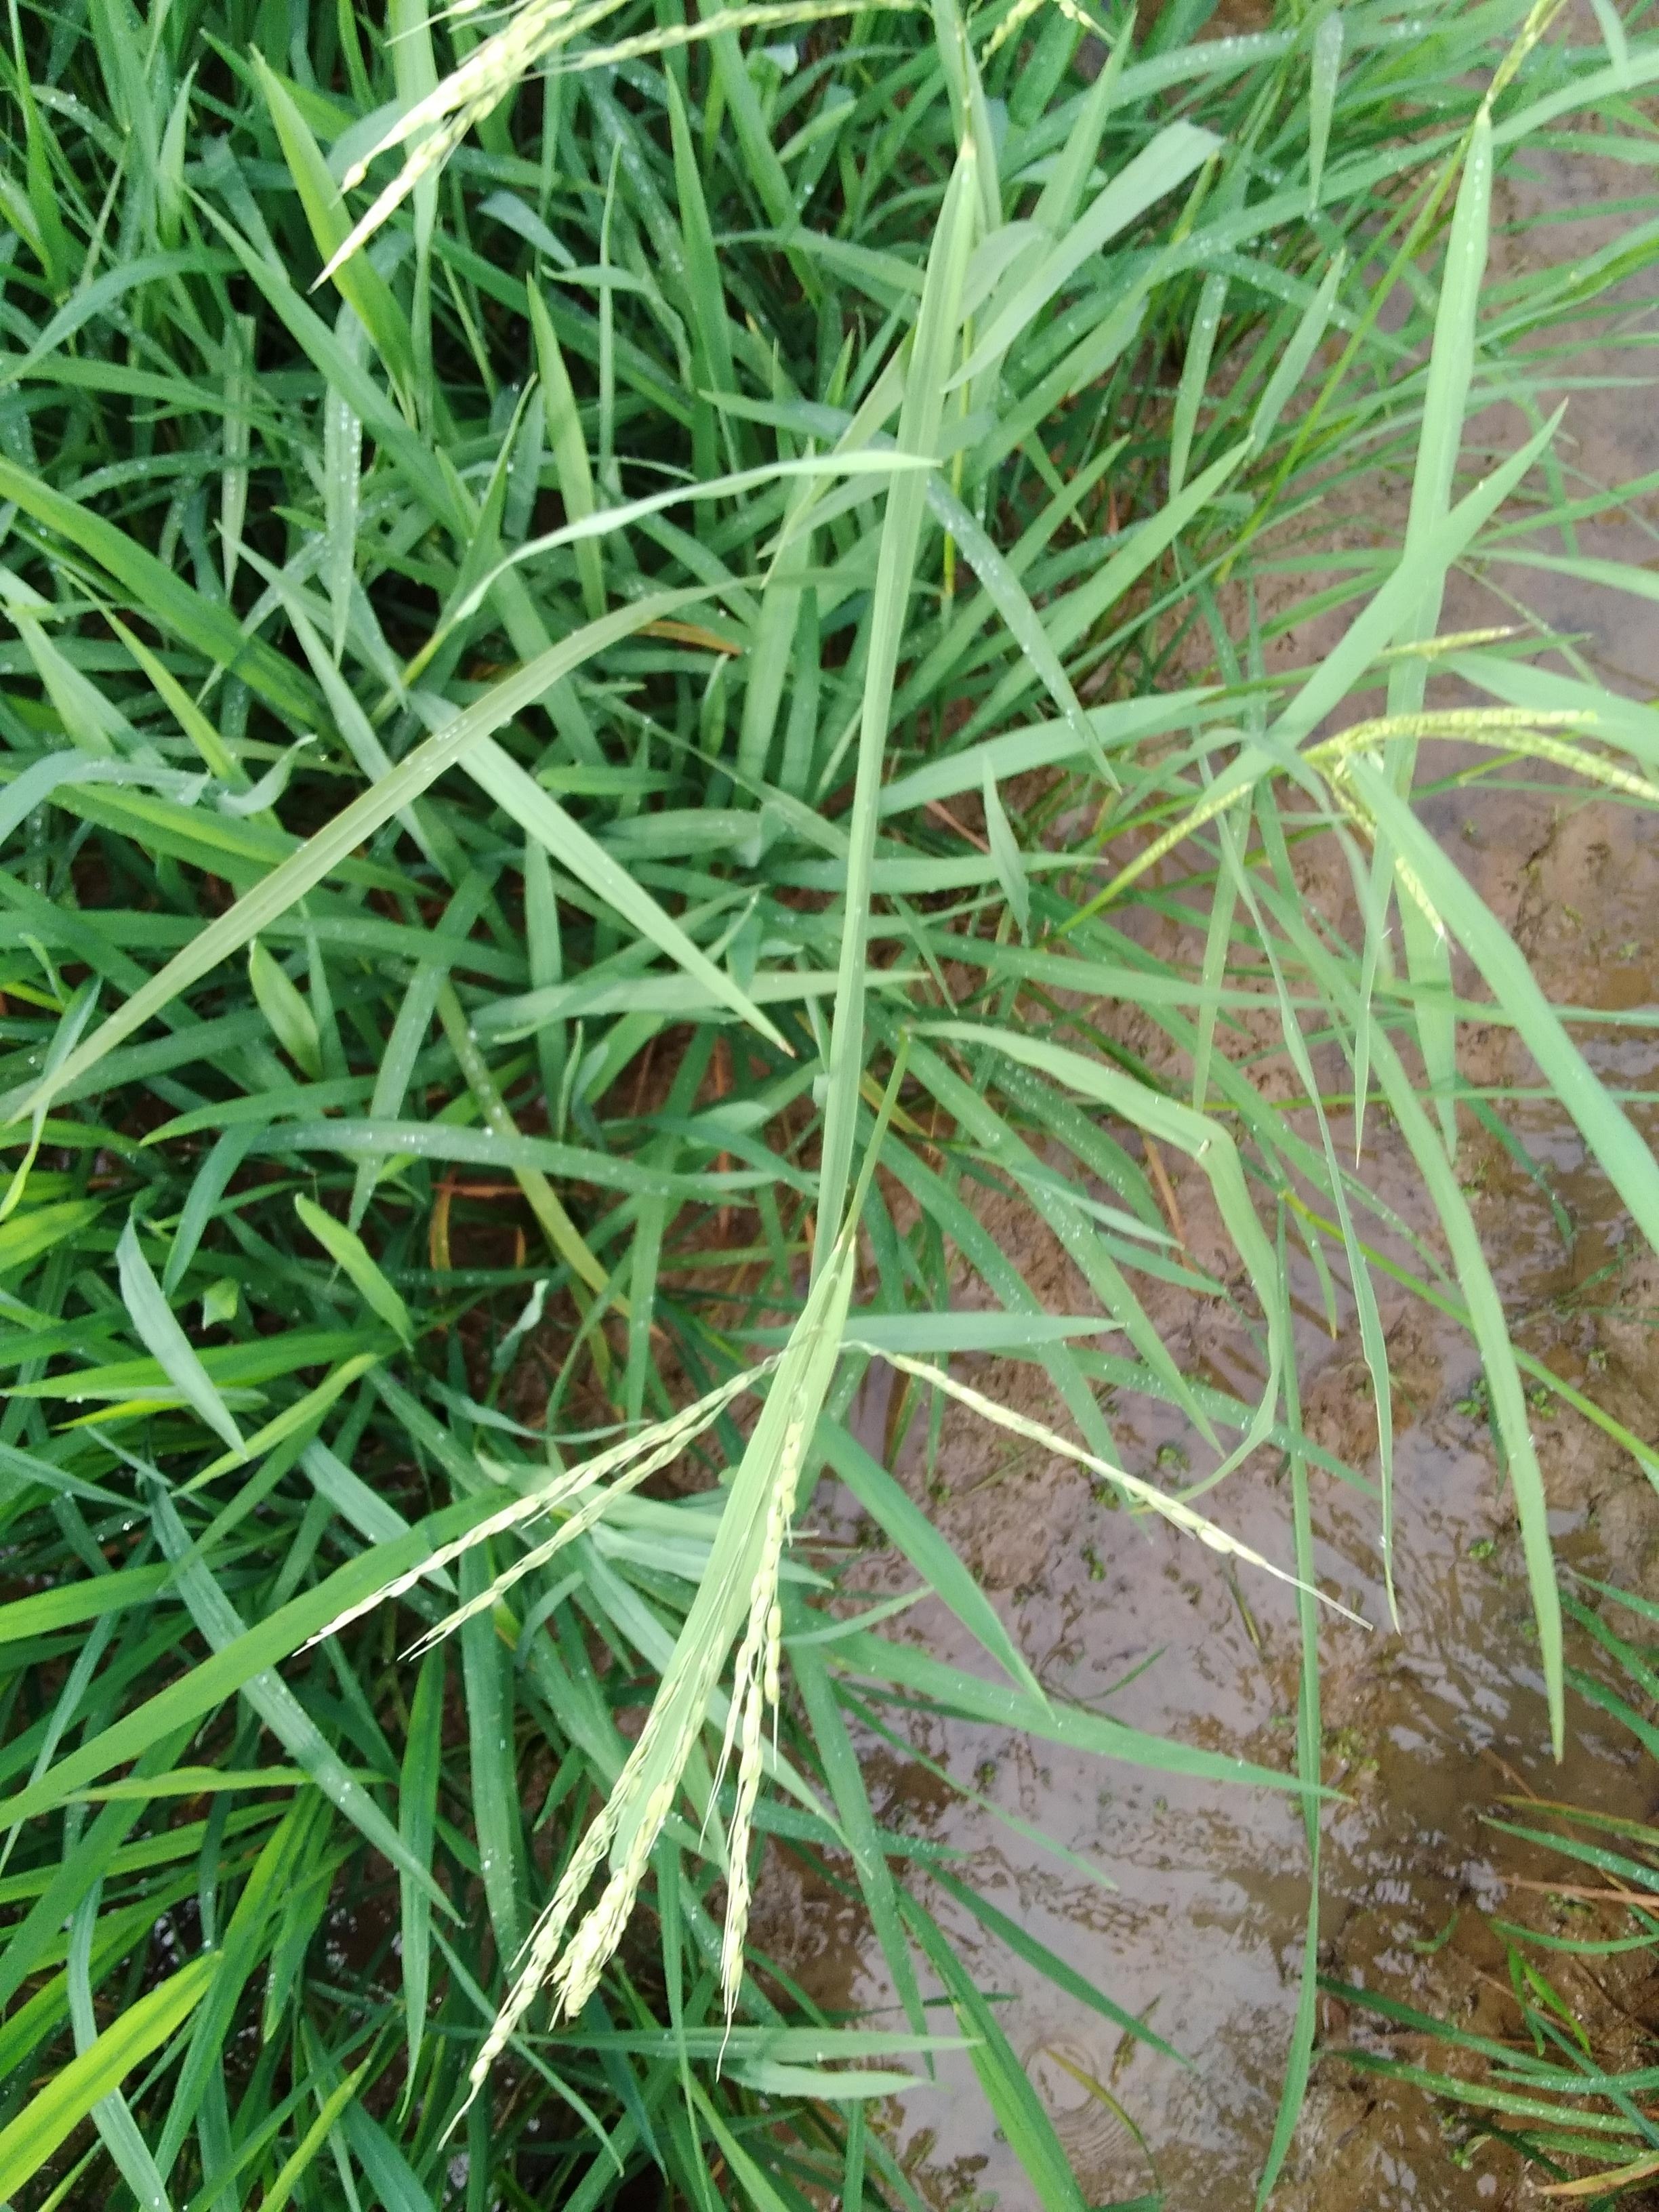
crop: rice
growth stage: flowering
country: Nigeria
